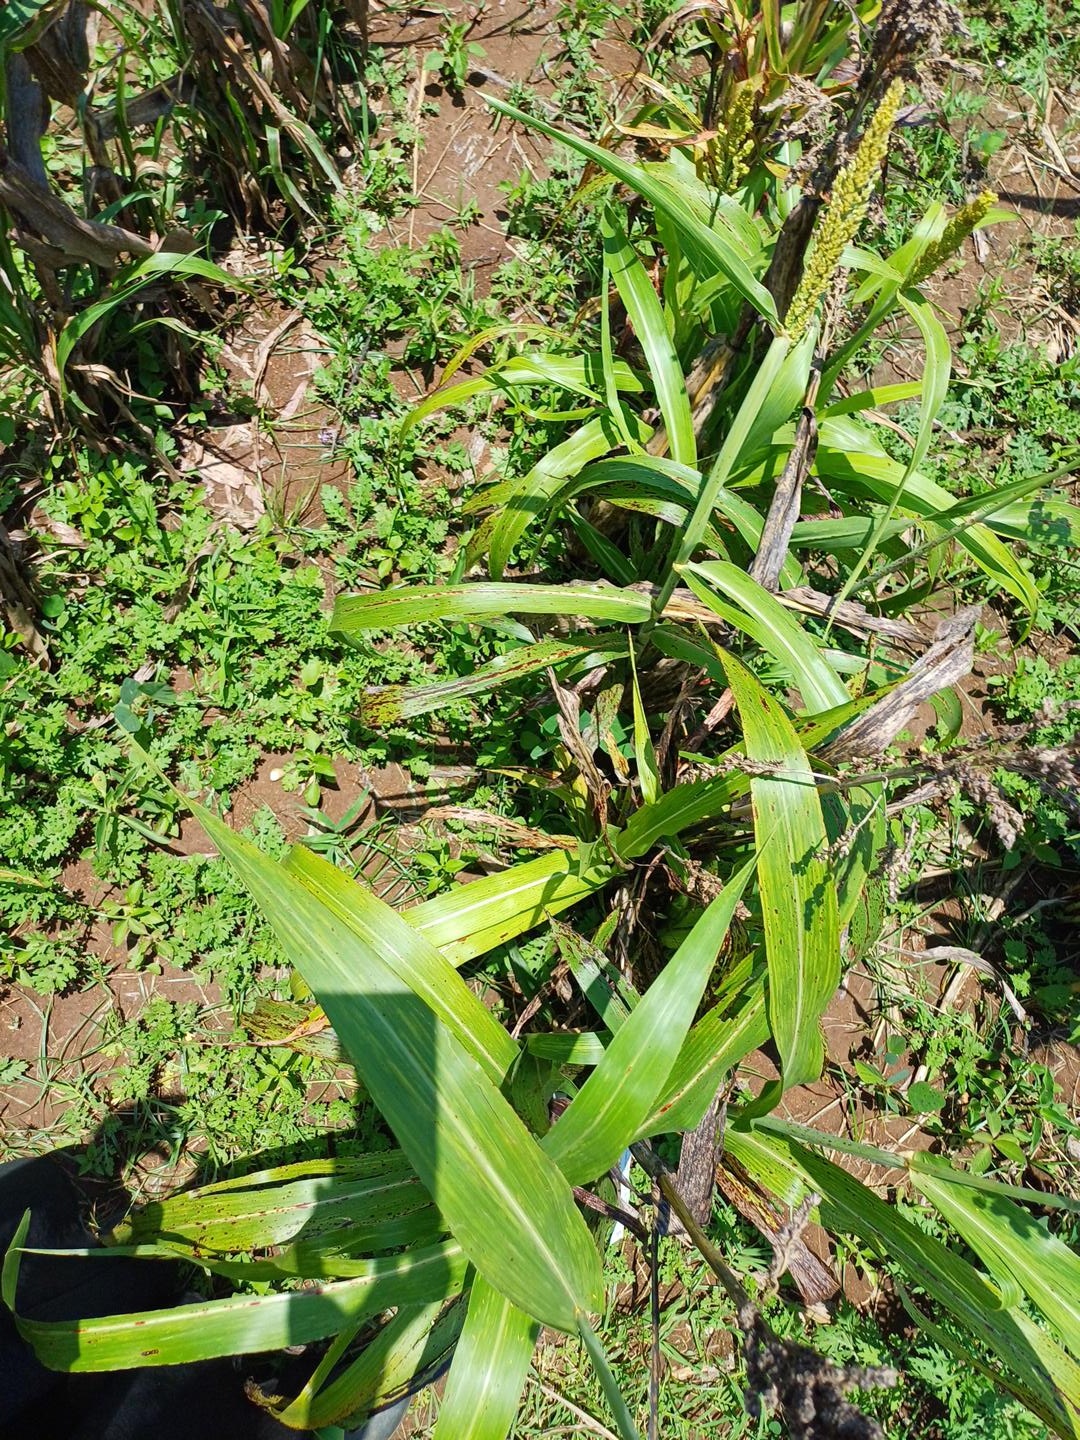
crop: sorghum
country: Kenya
